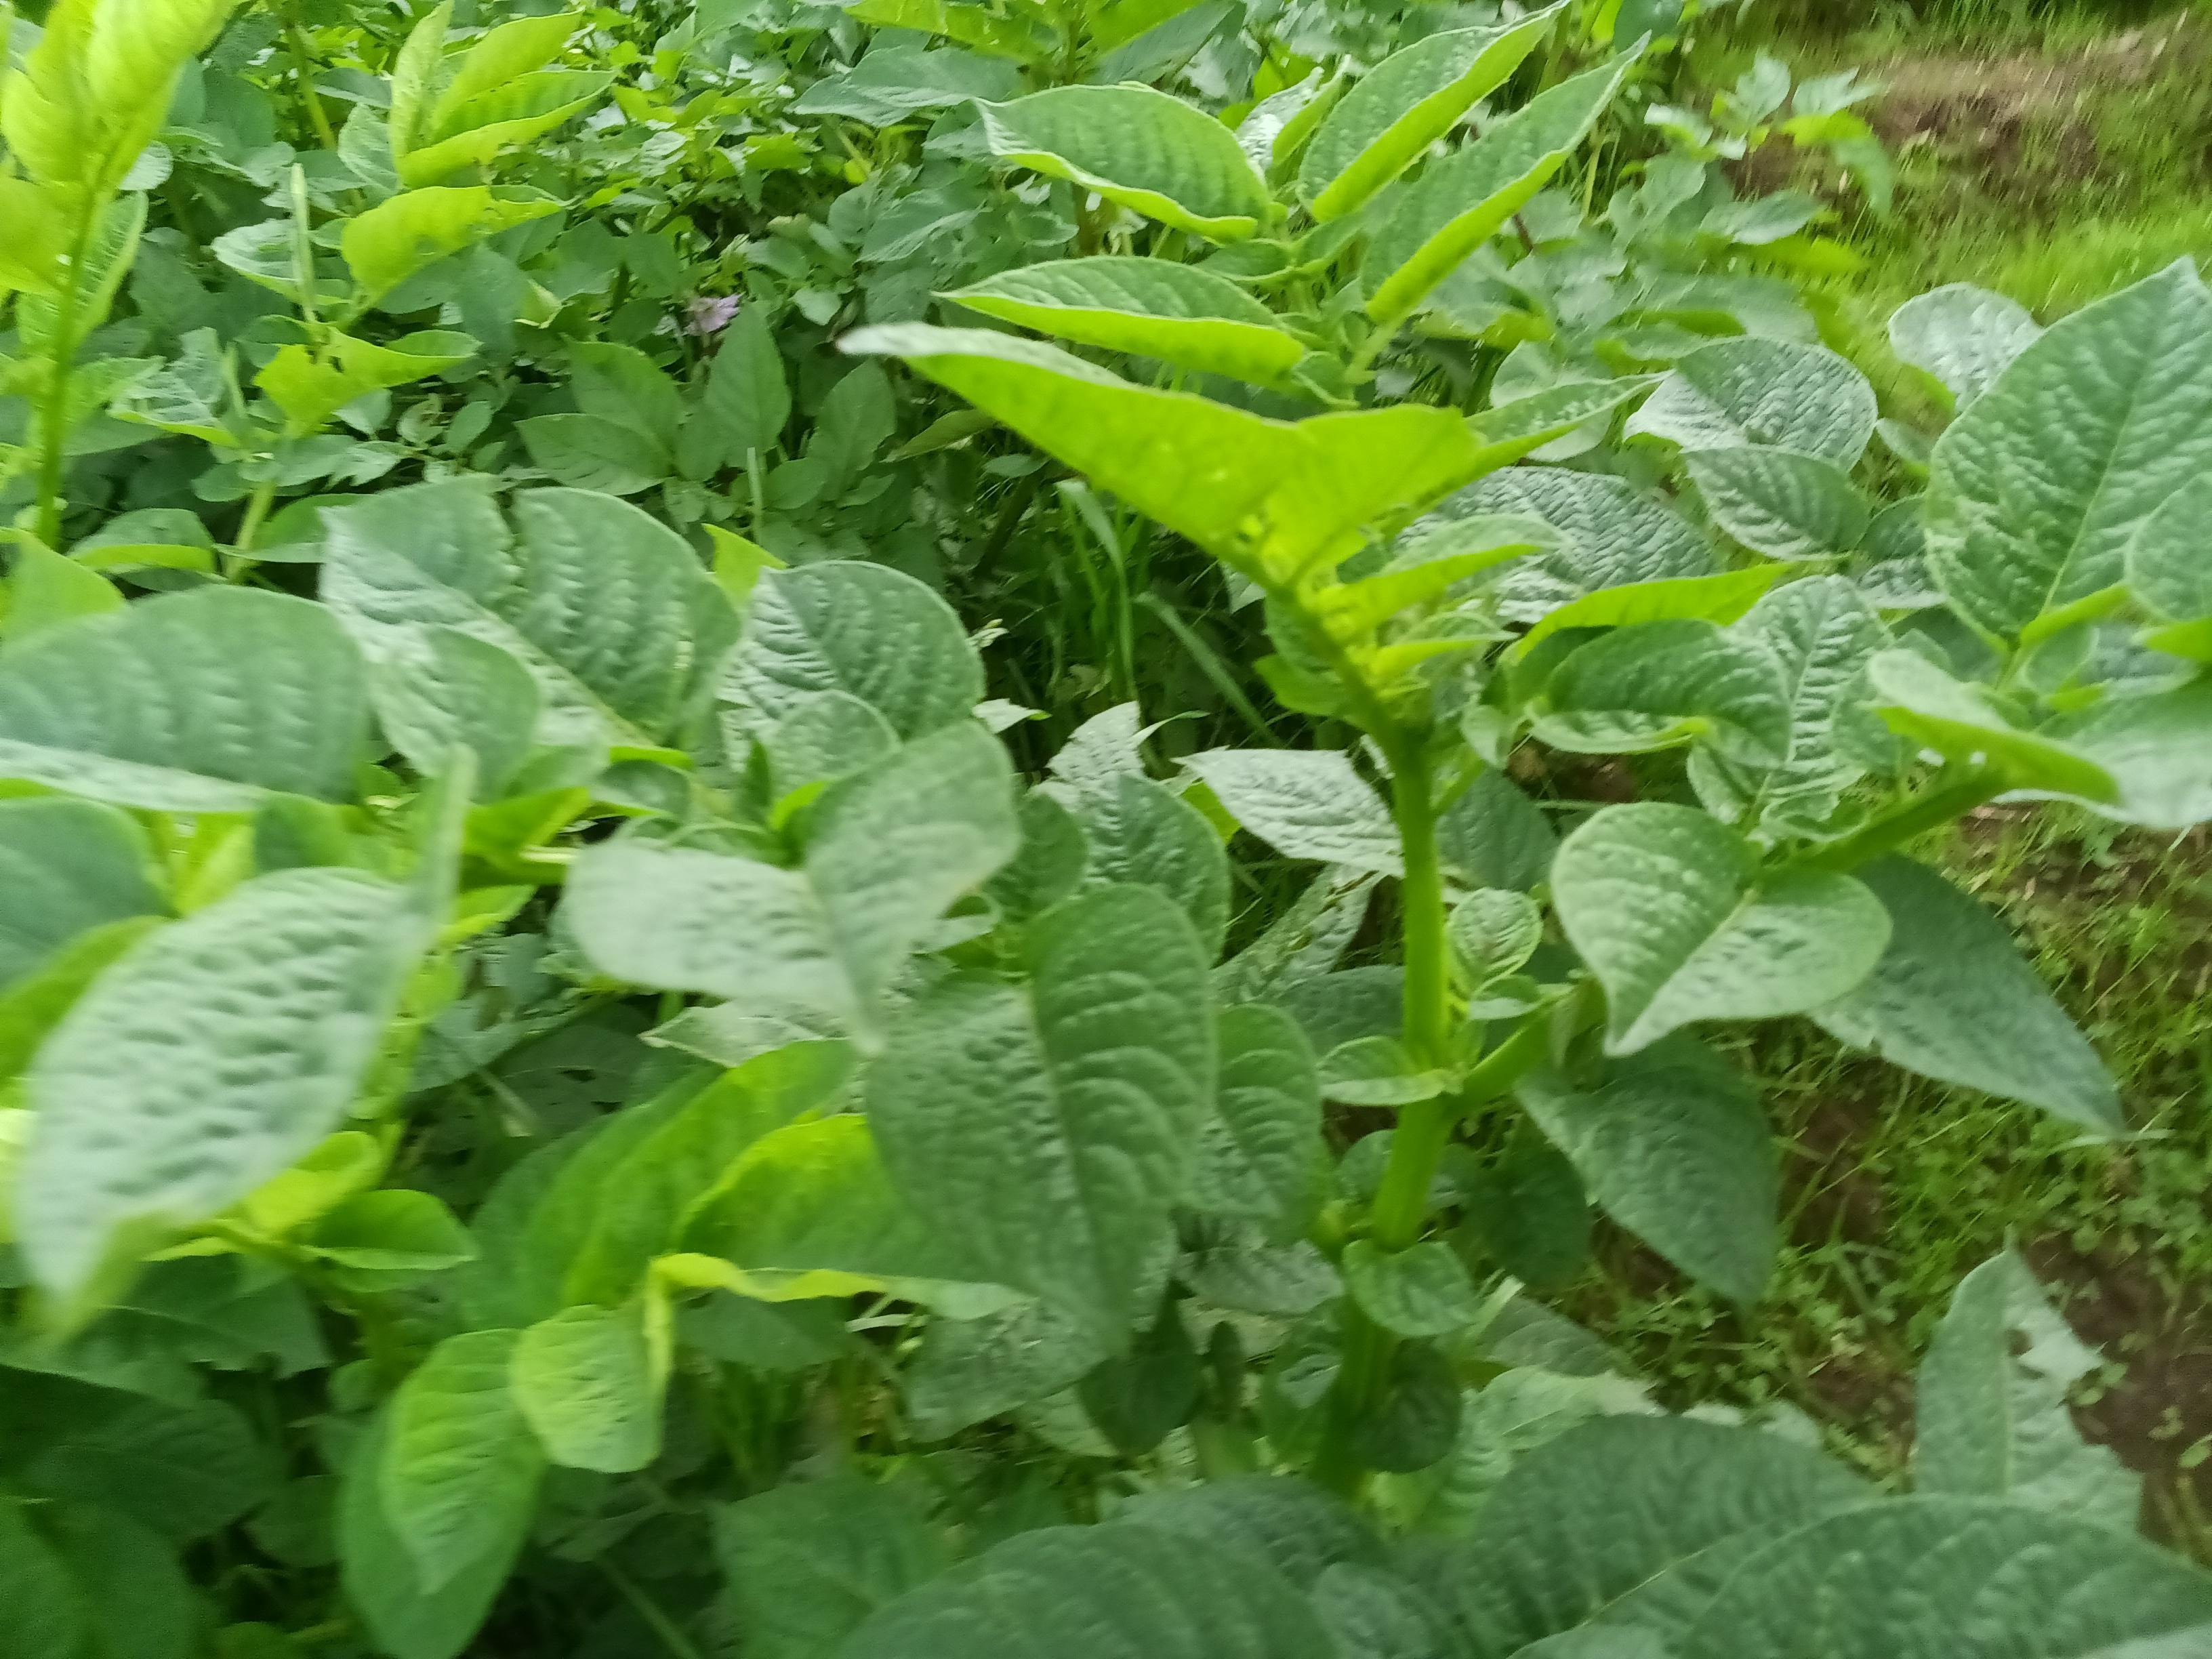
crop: potato
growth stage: vegetative
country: Kenya
